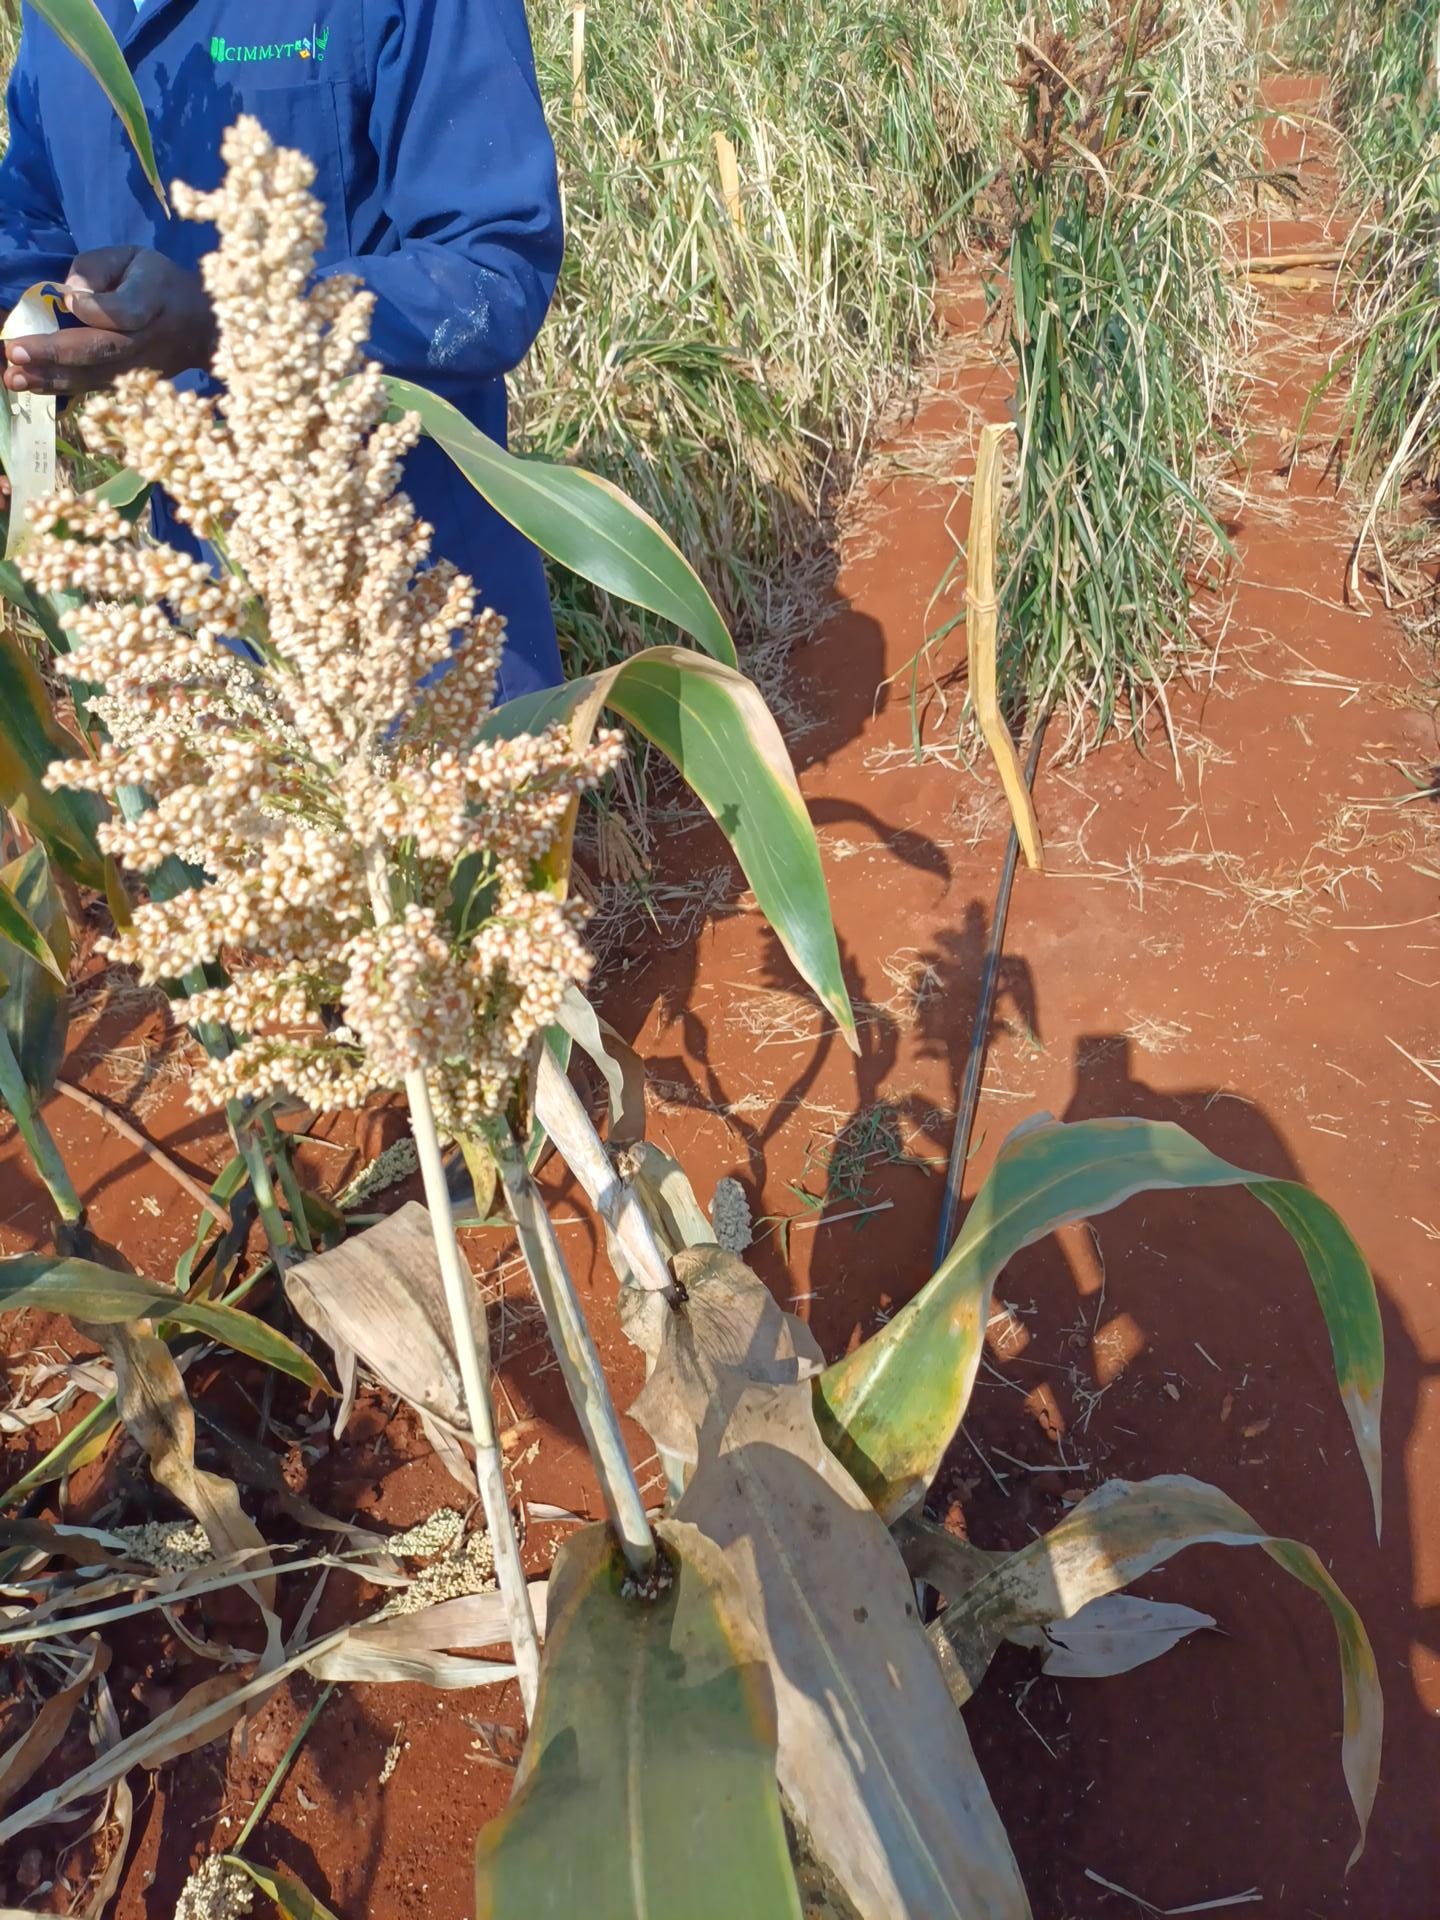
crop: sorghum
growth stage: maturity
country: Kenya
